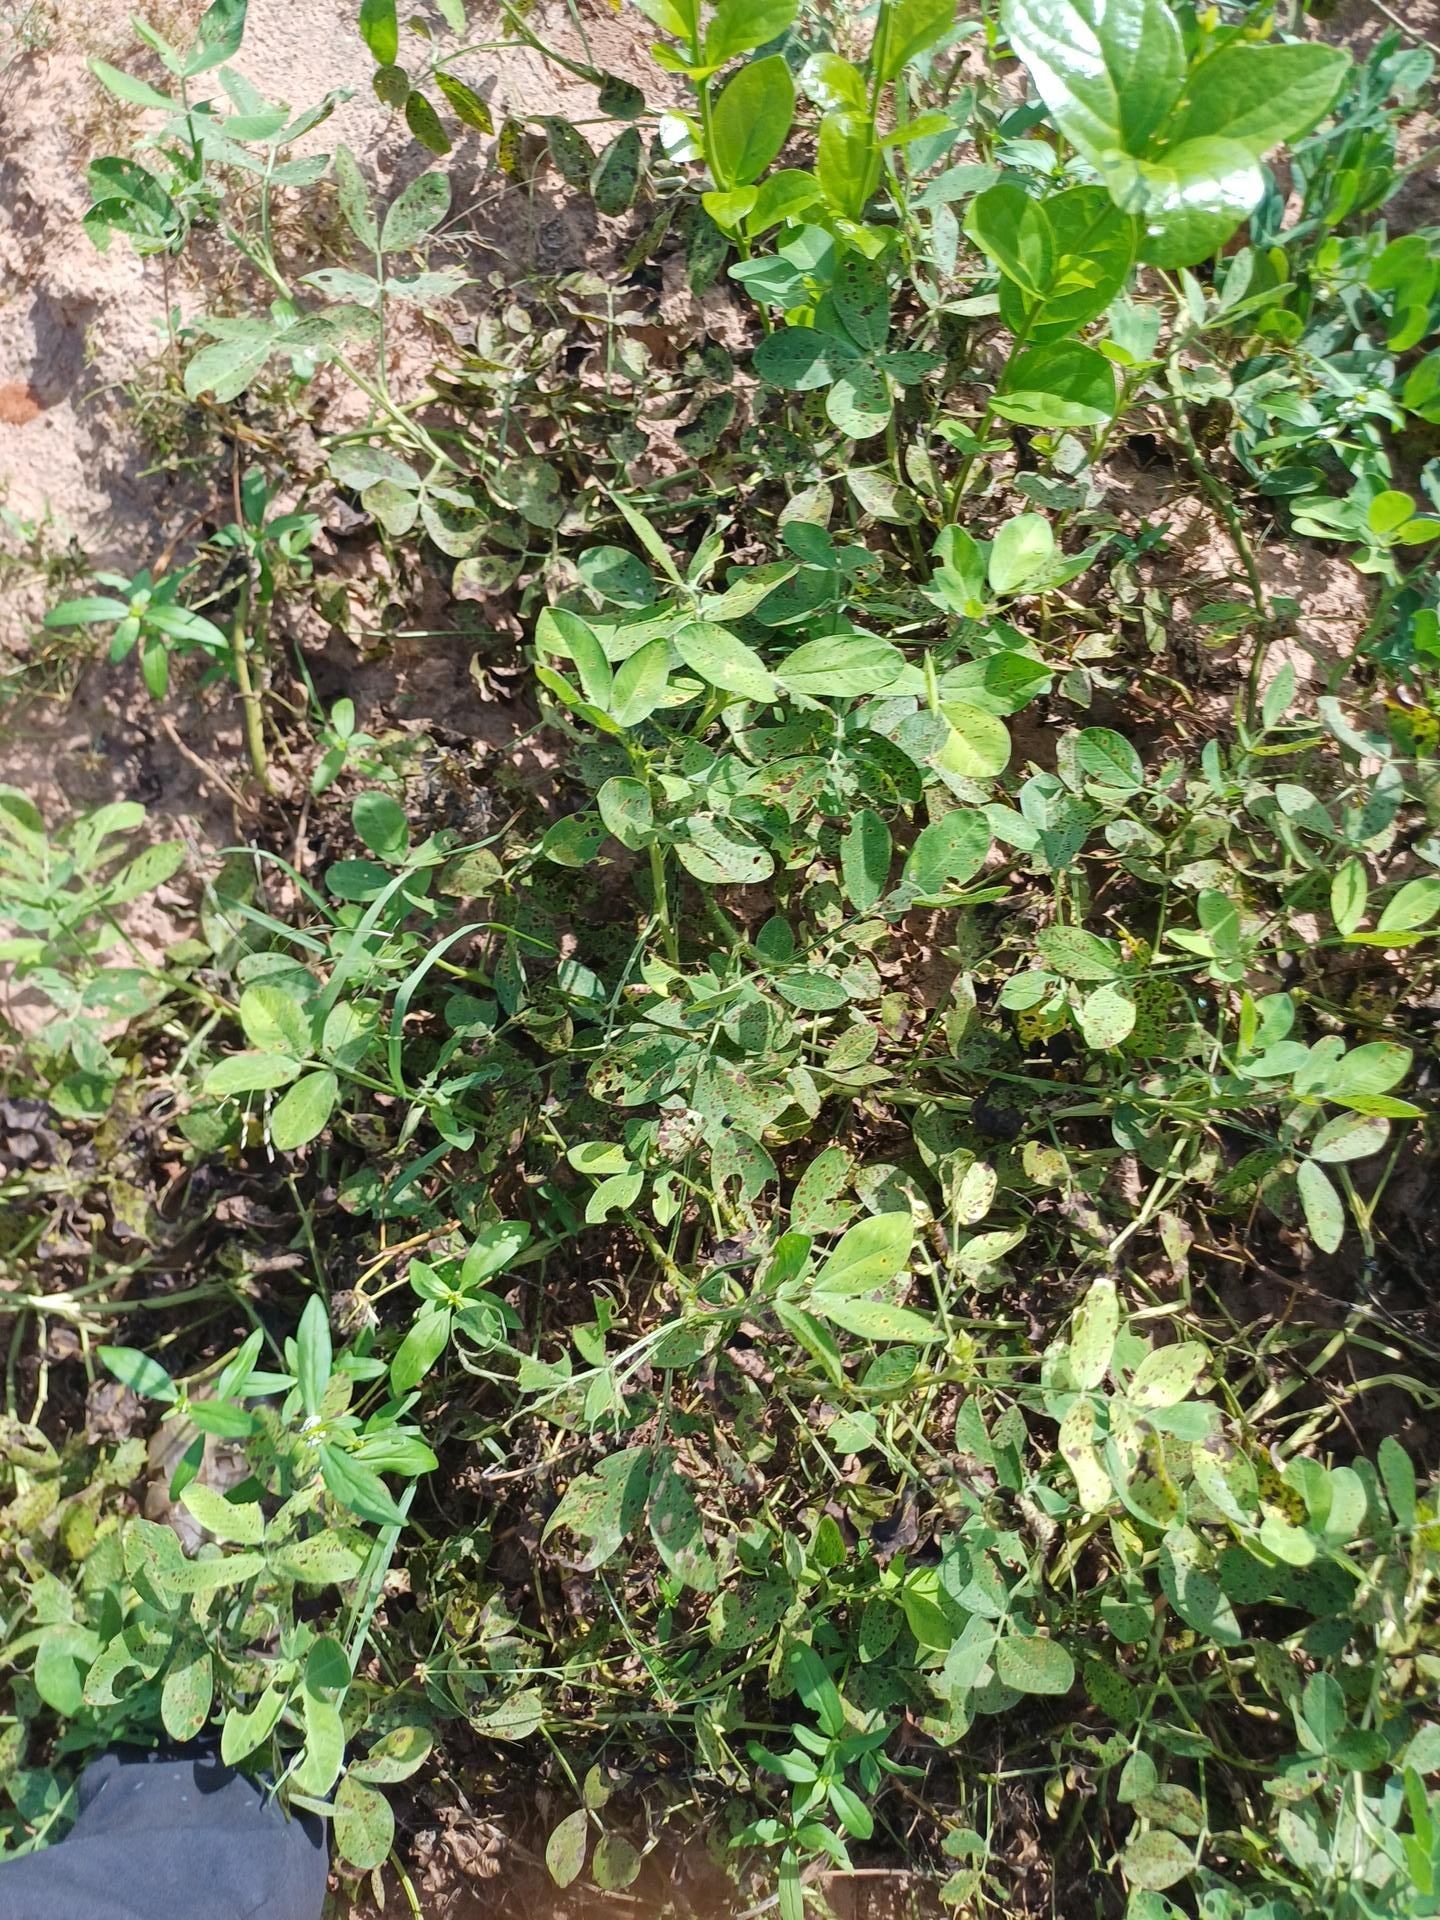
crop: groundnut
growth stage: flowering
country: Senegal
